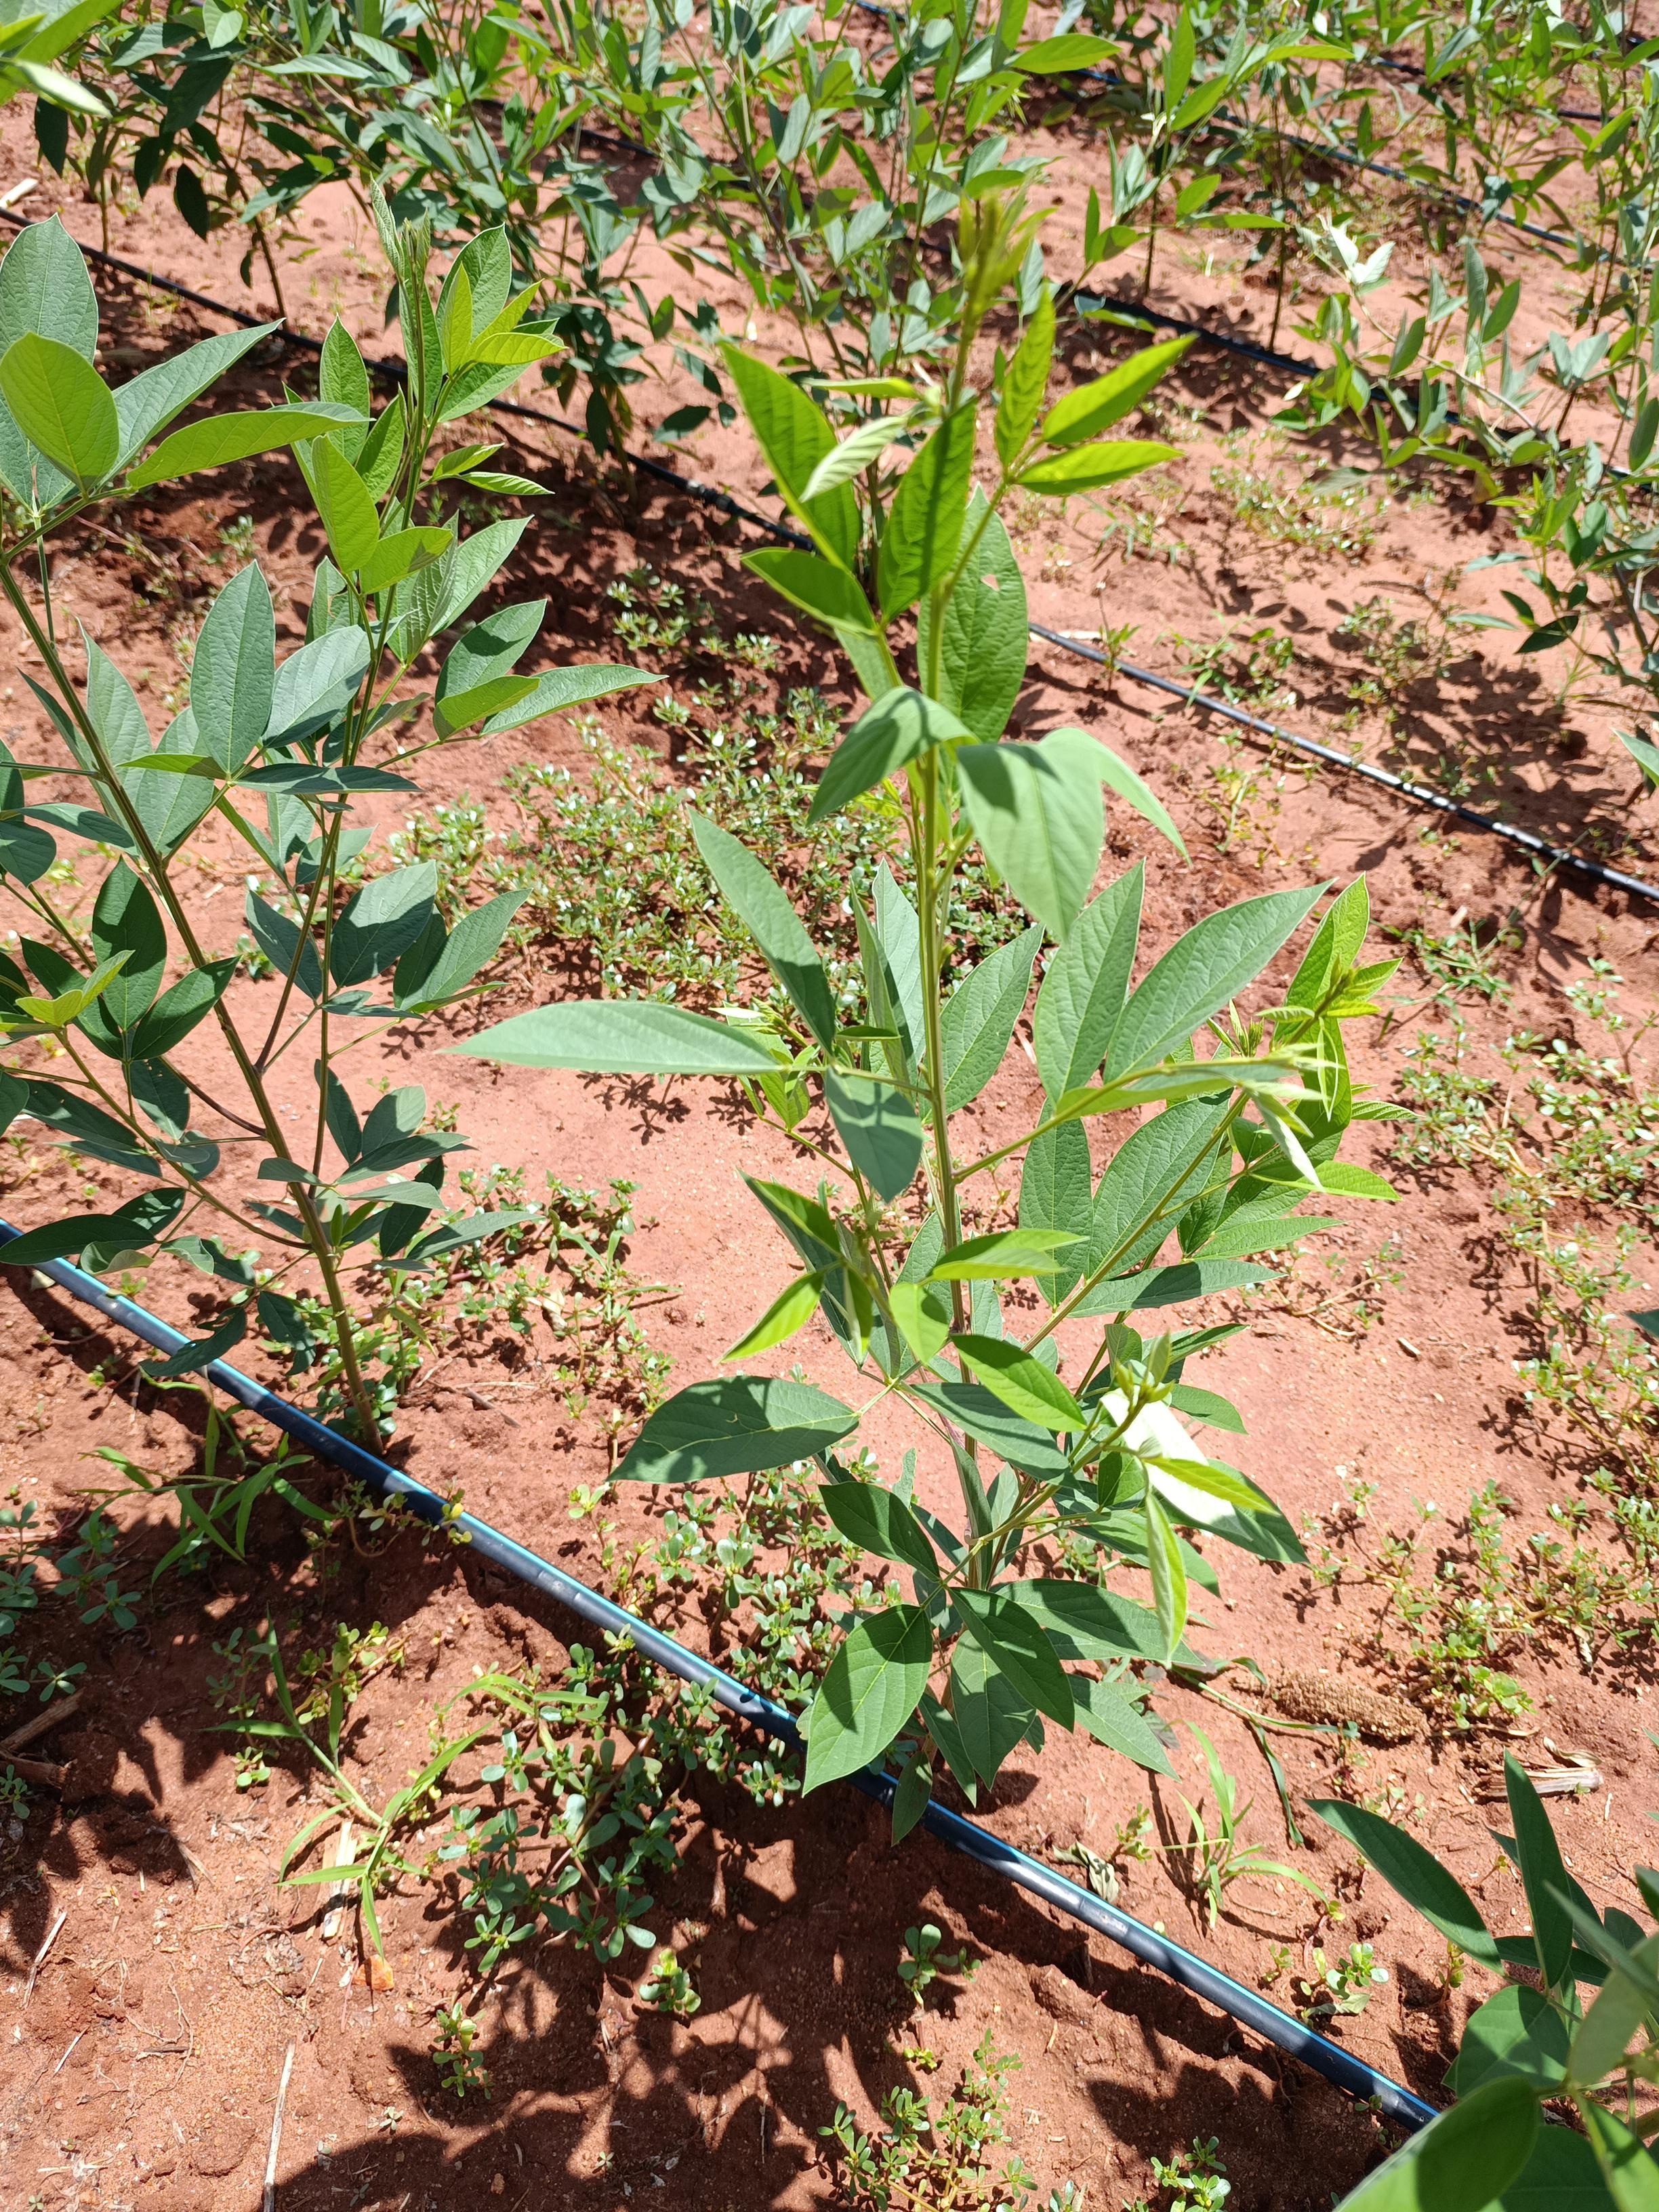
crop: pigeonpea
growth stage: vegetative
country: Kenya
